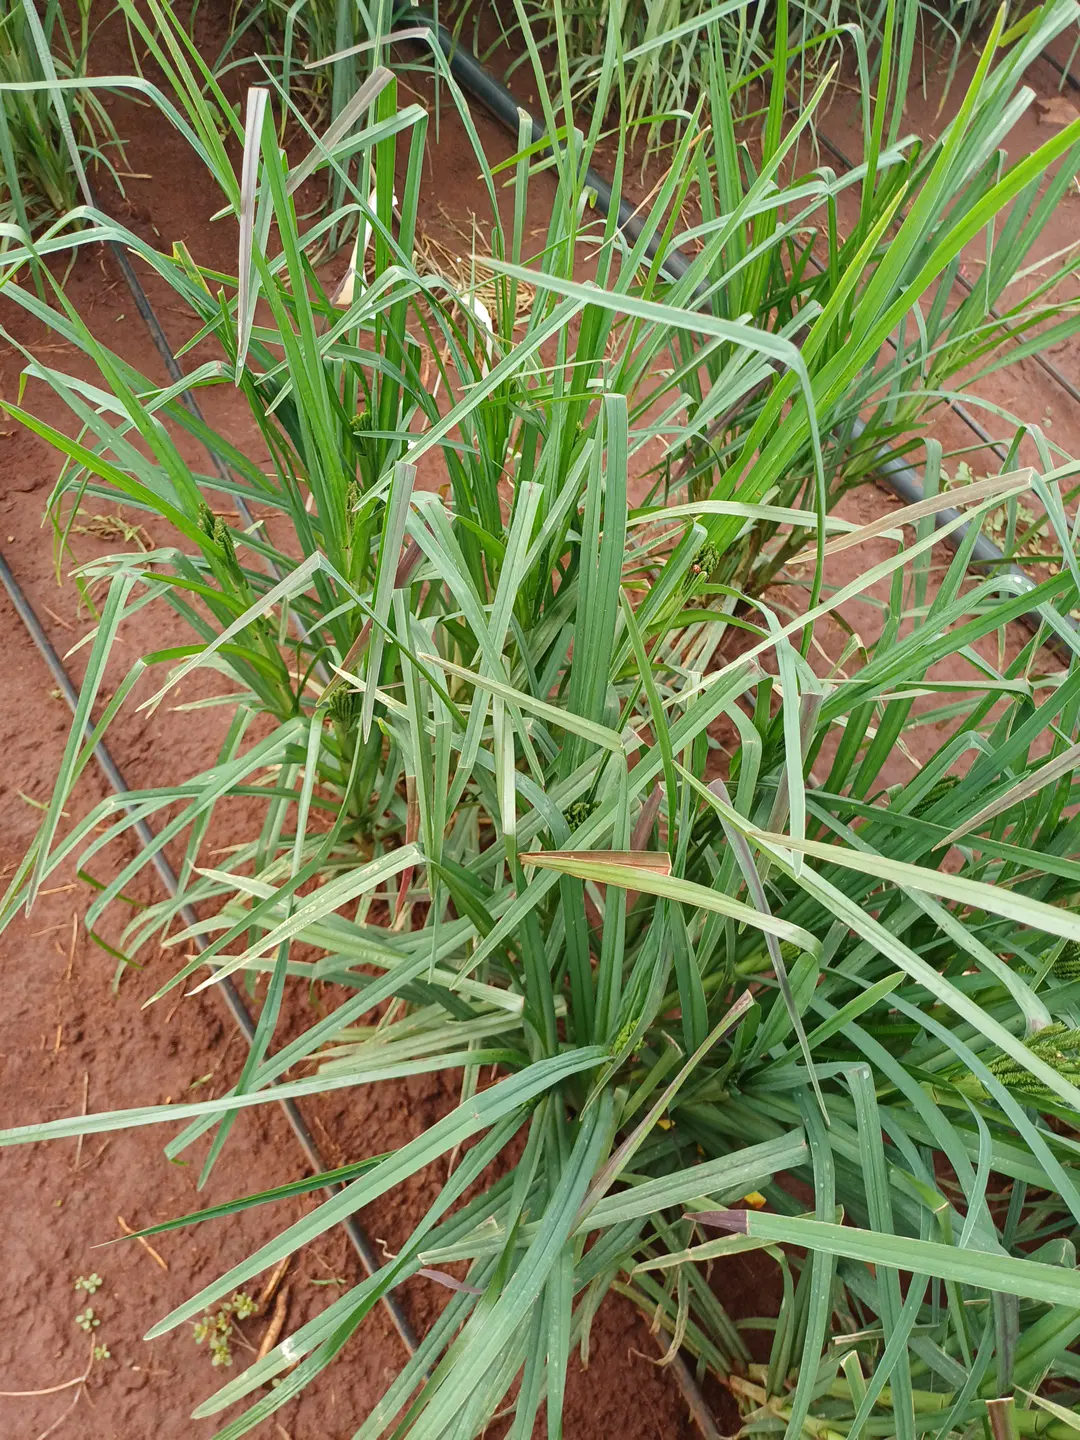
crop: finger millet
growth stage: vegetative
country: Kenya
